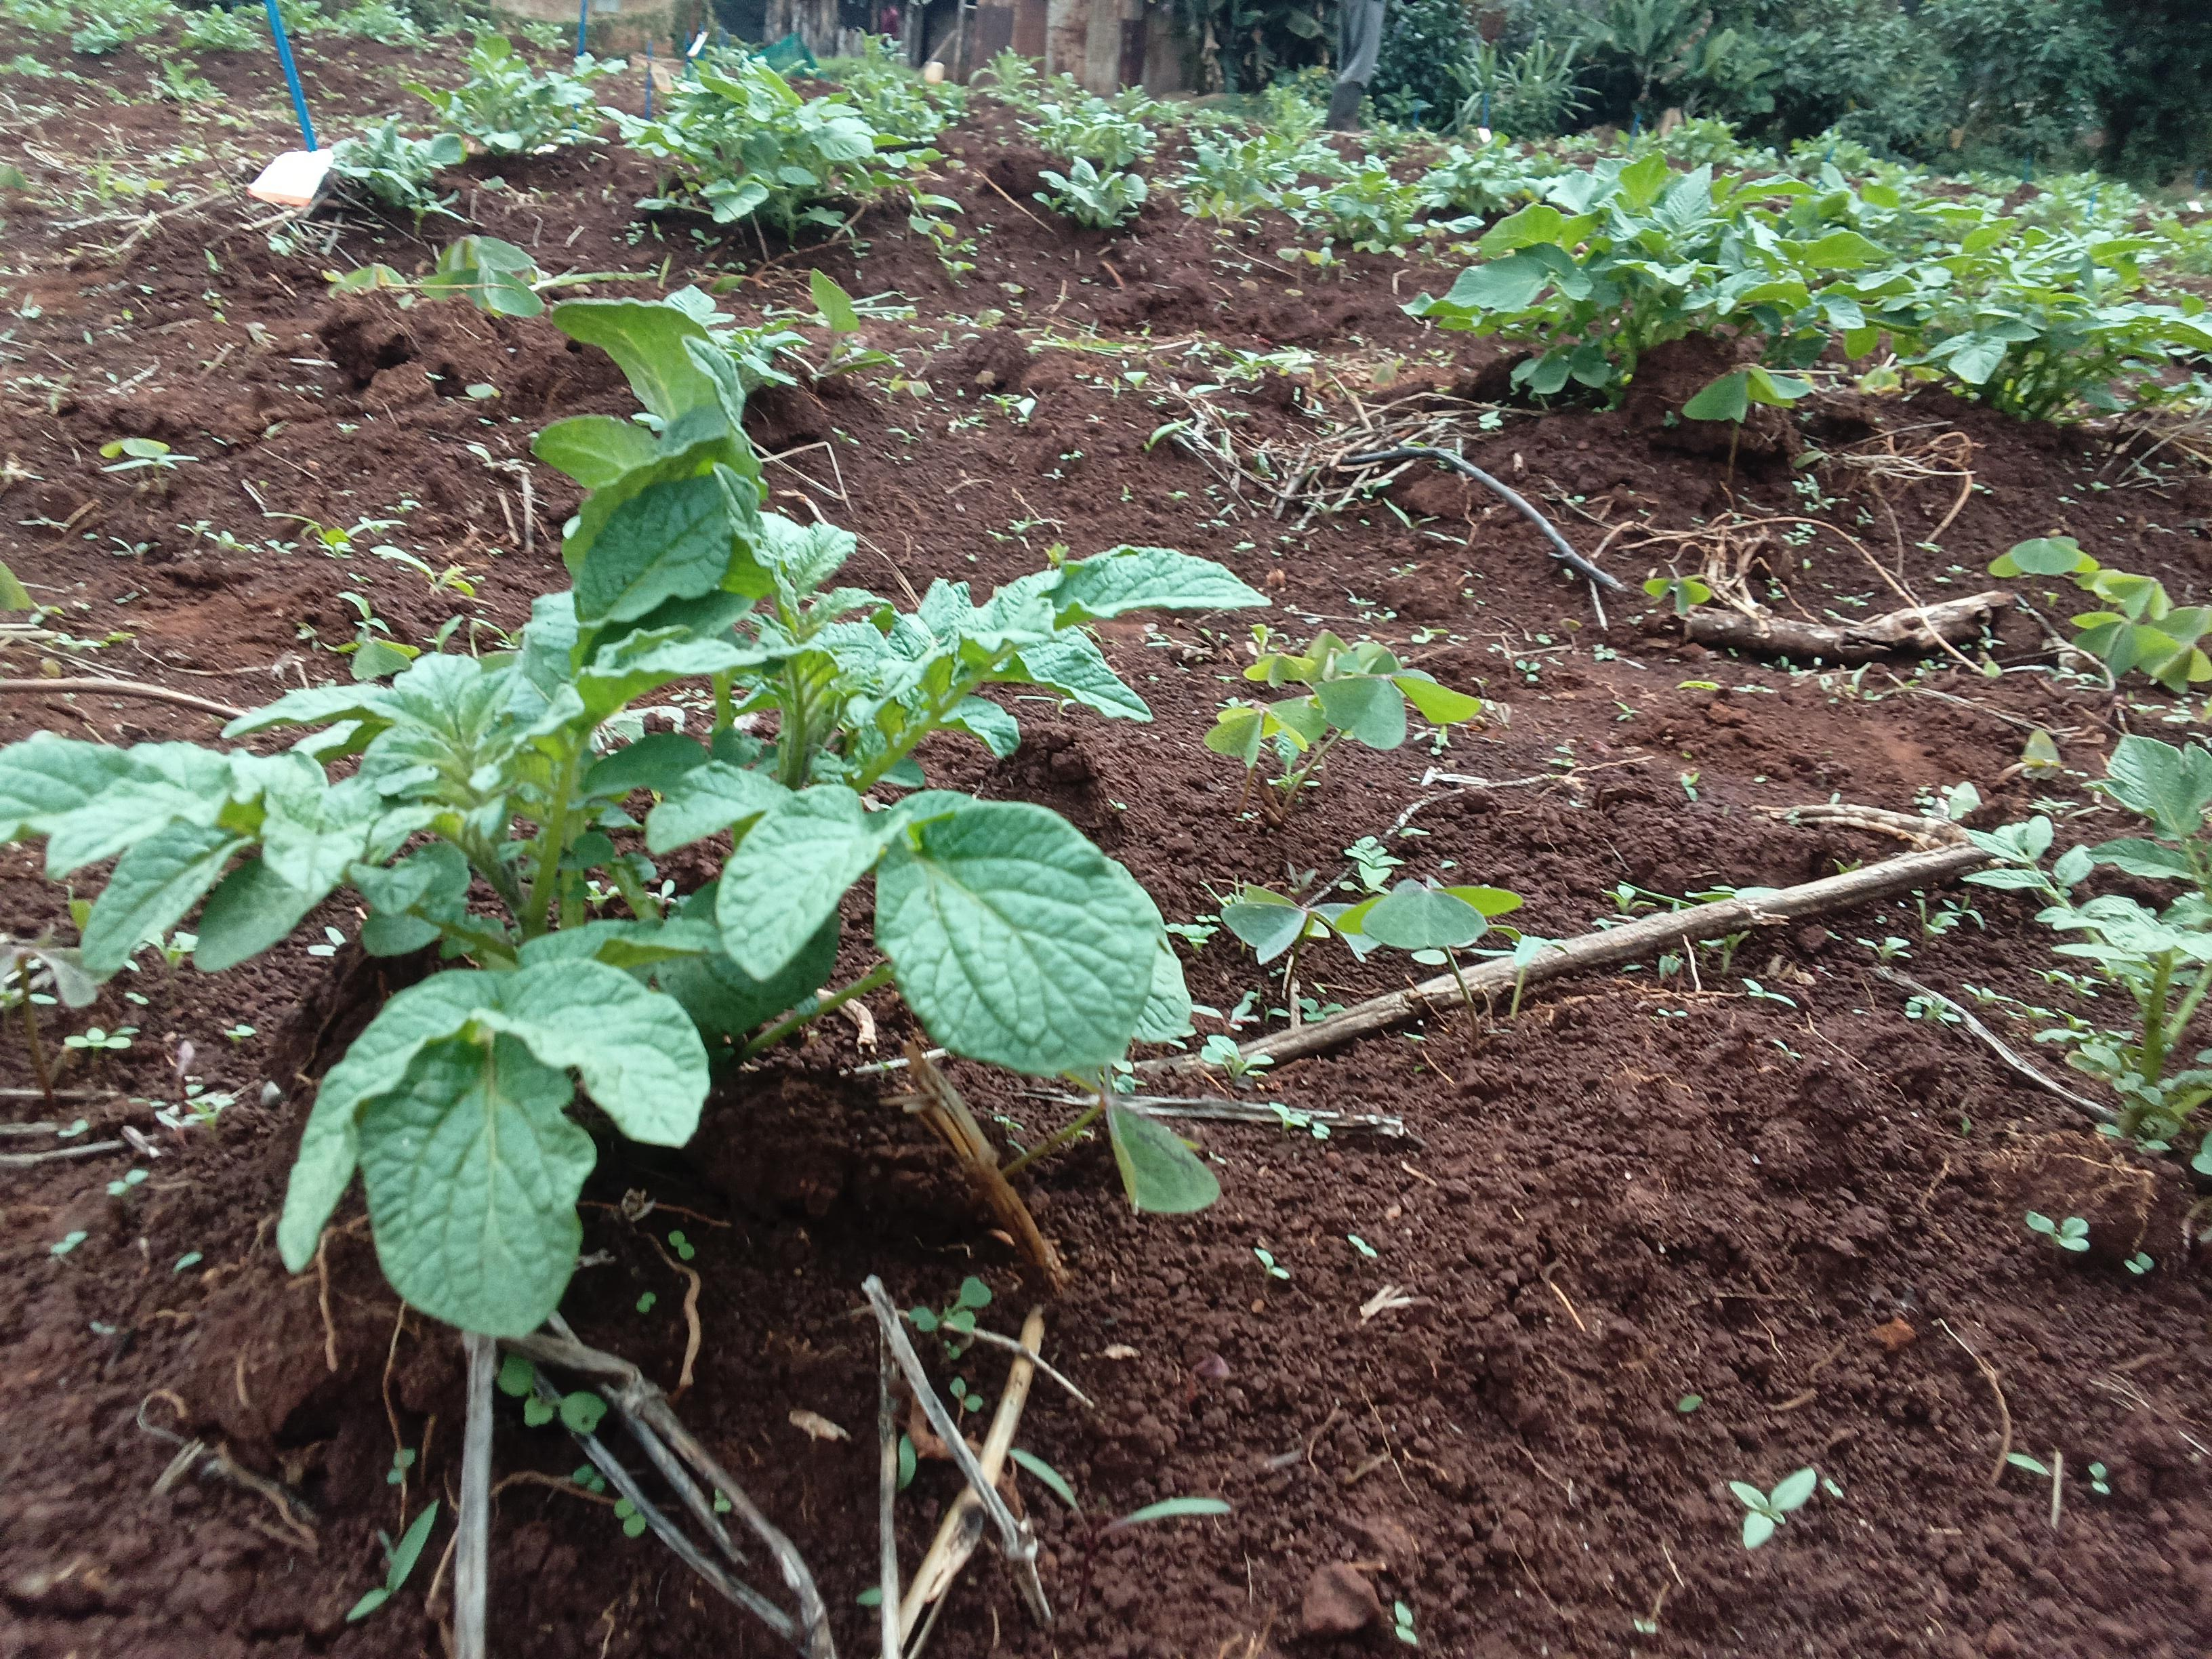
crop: potato
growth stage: sprouting emergence
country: Kenya
